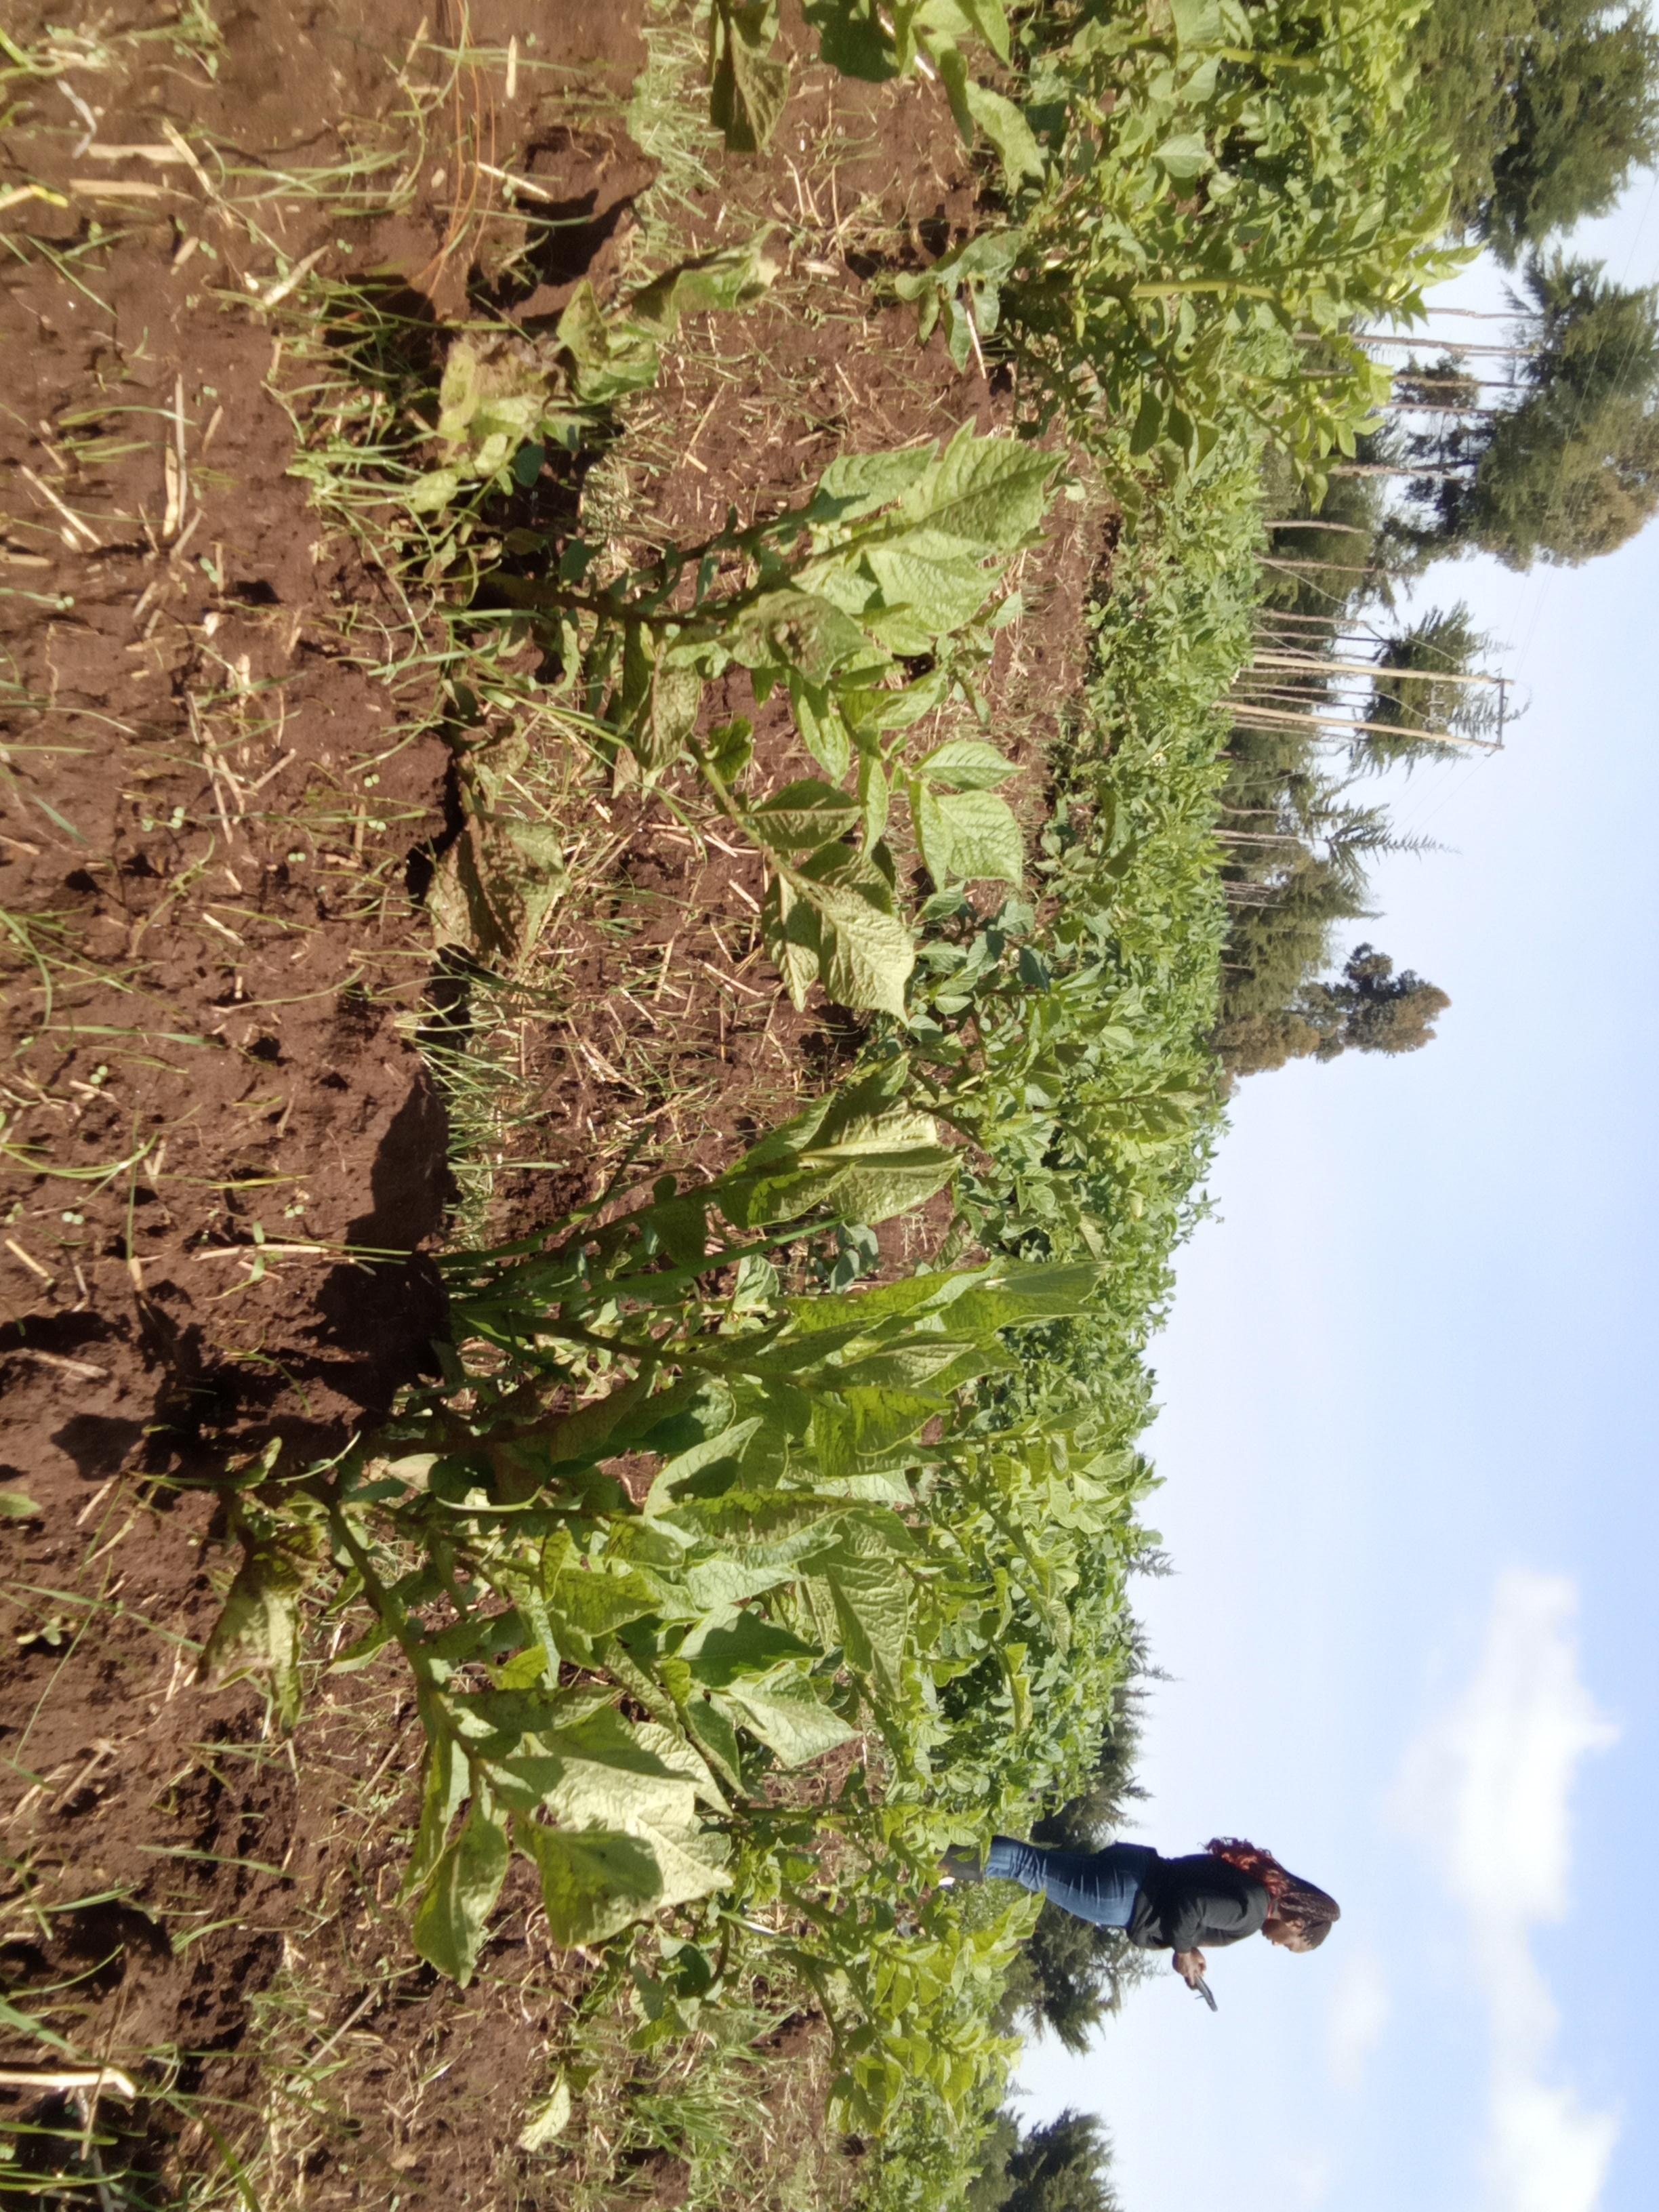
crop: potato
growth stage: vegetative
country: Kenya
